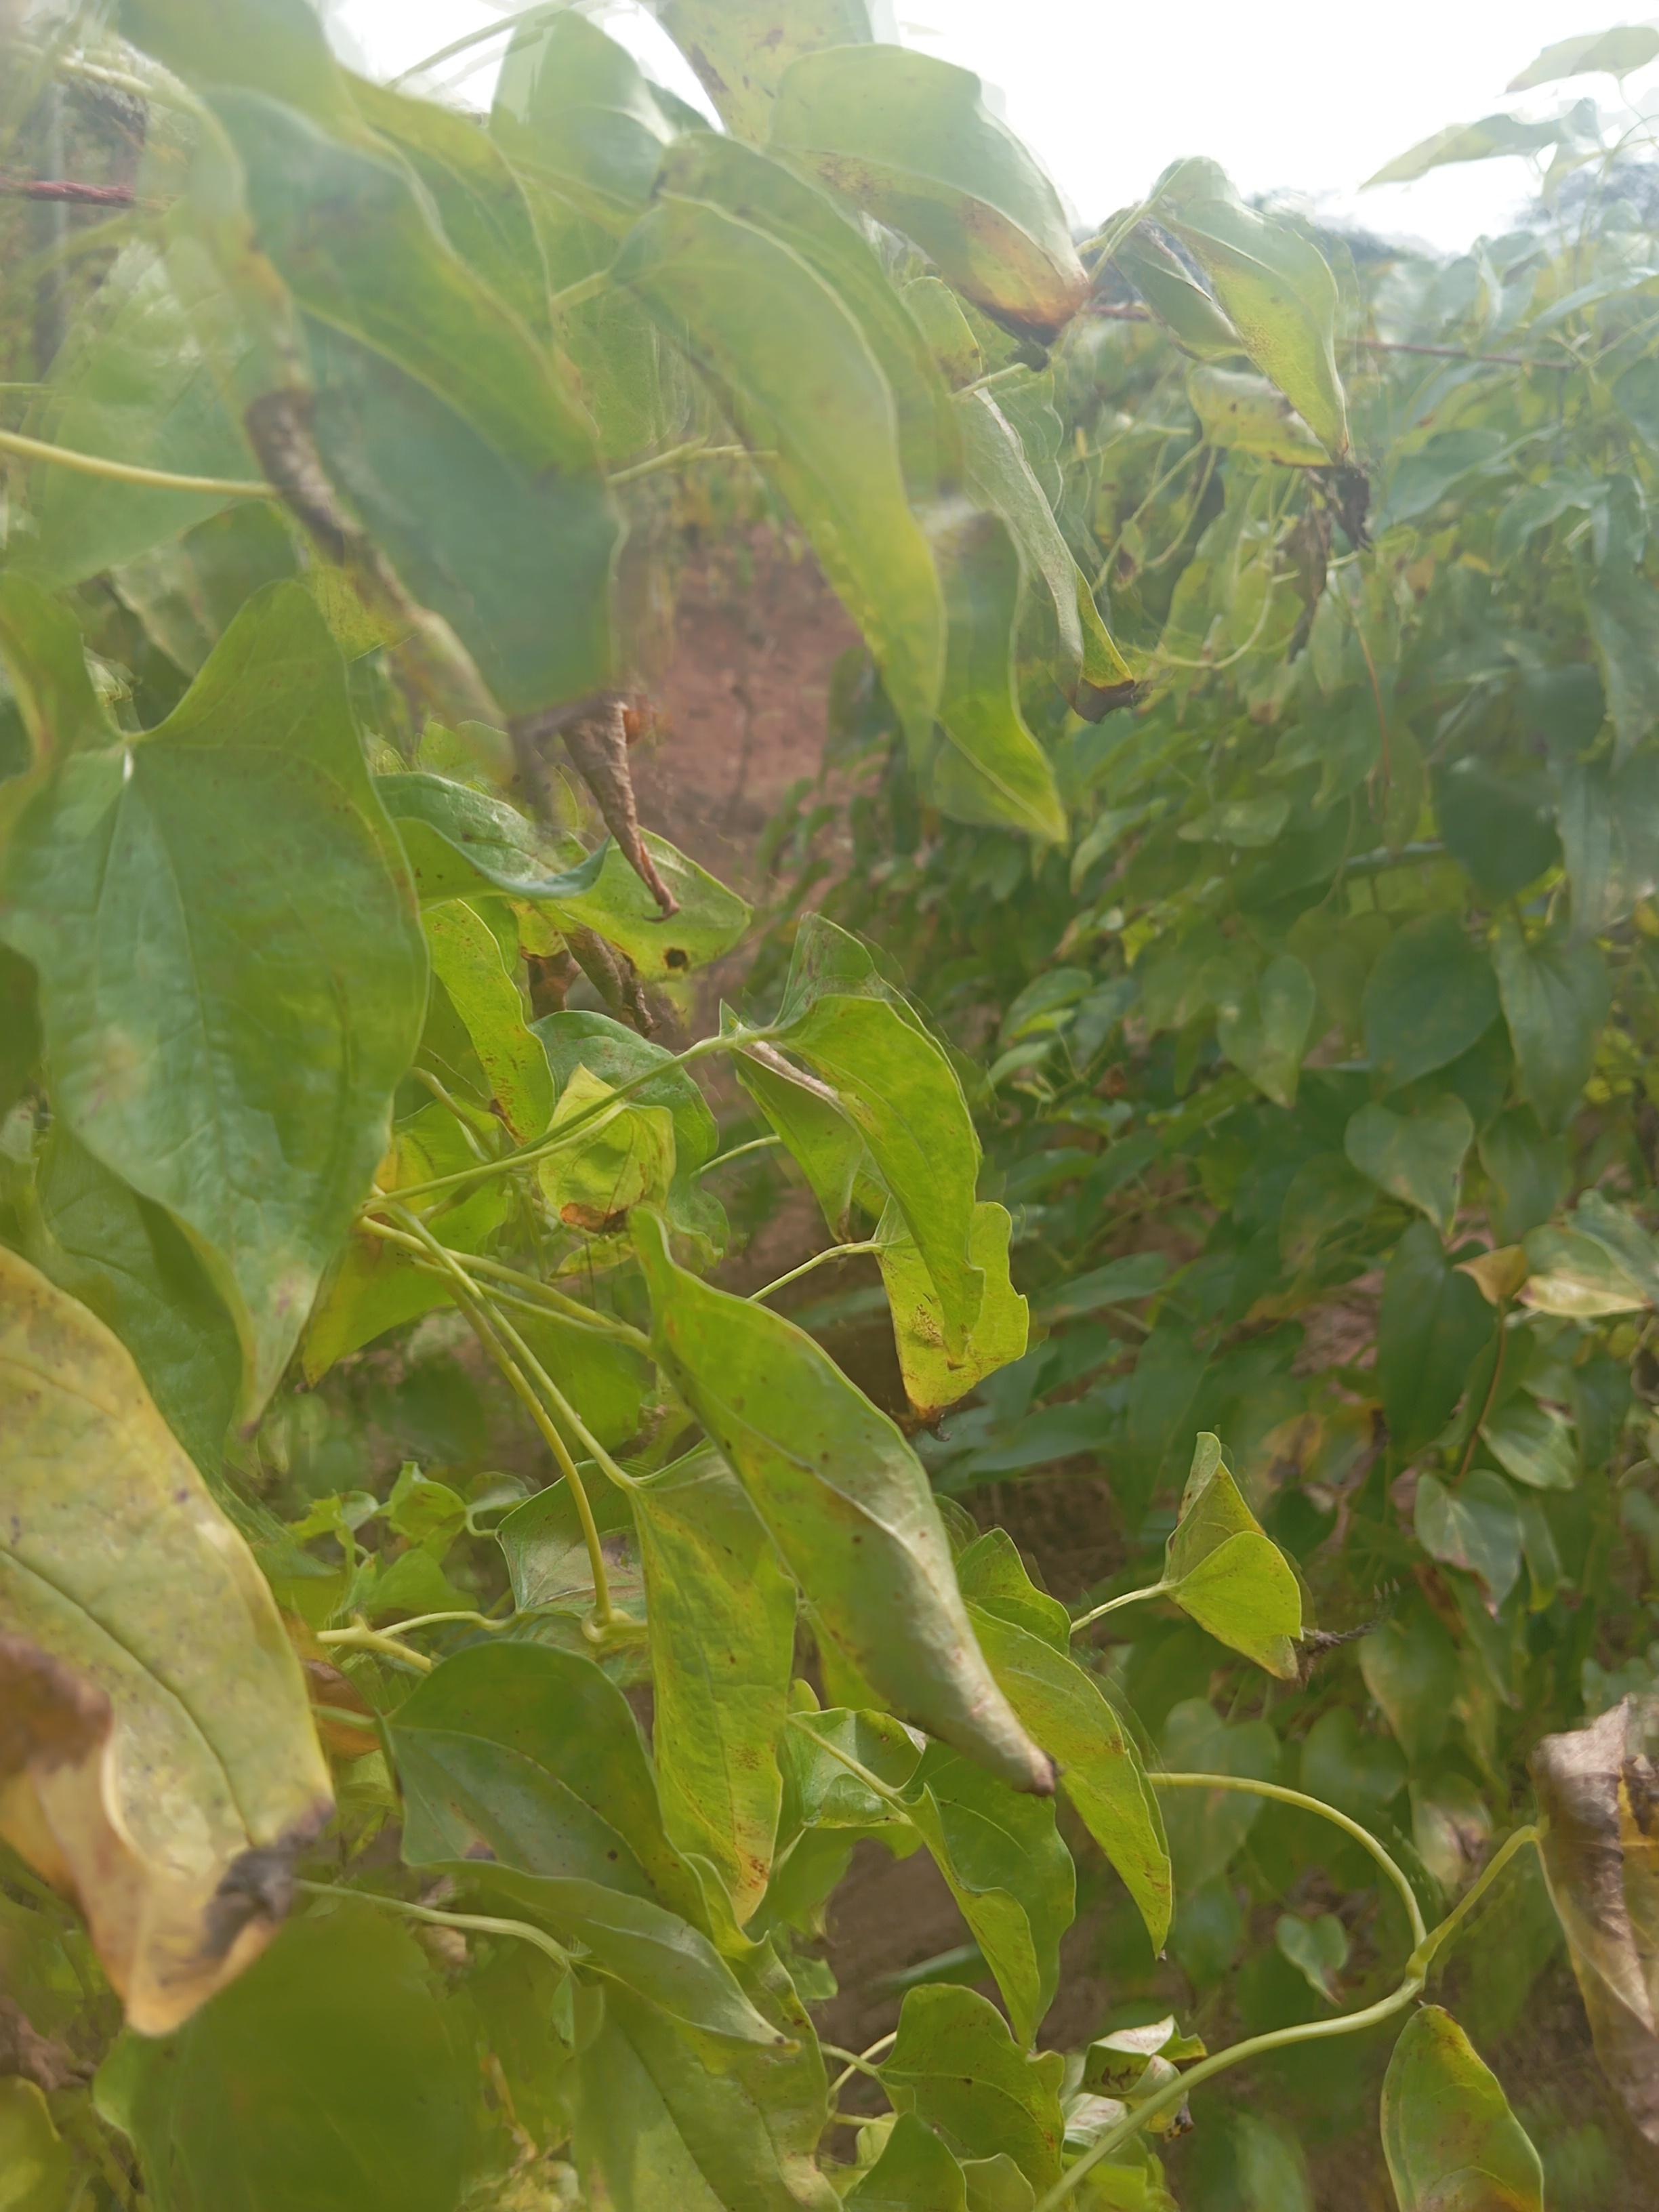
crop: yam
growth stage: maturity
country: Nigeria
